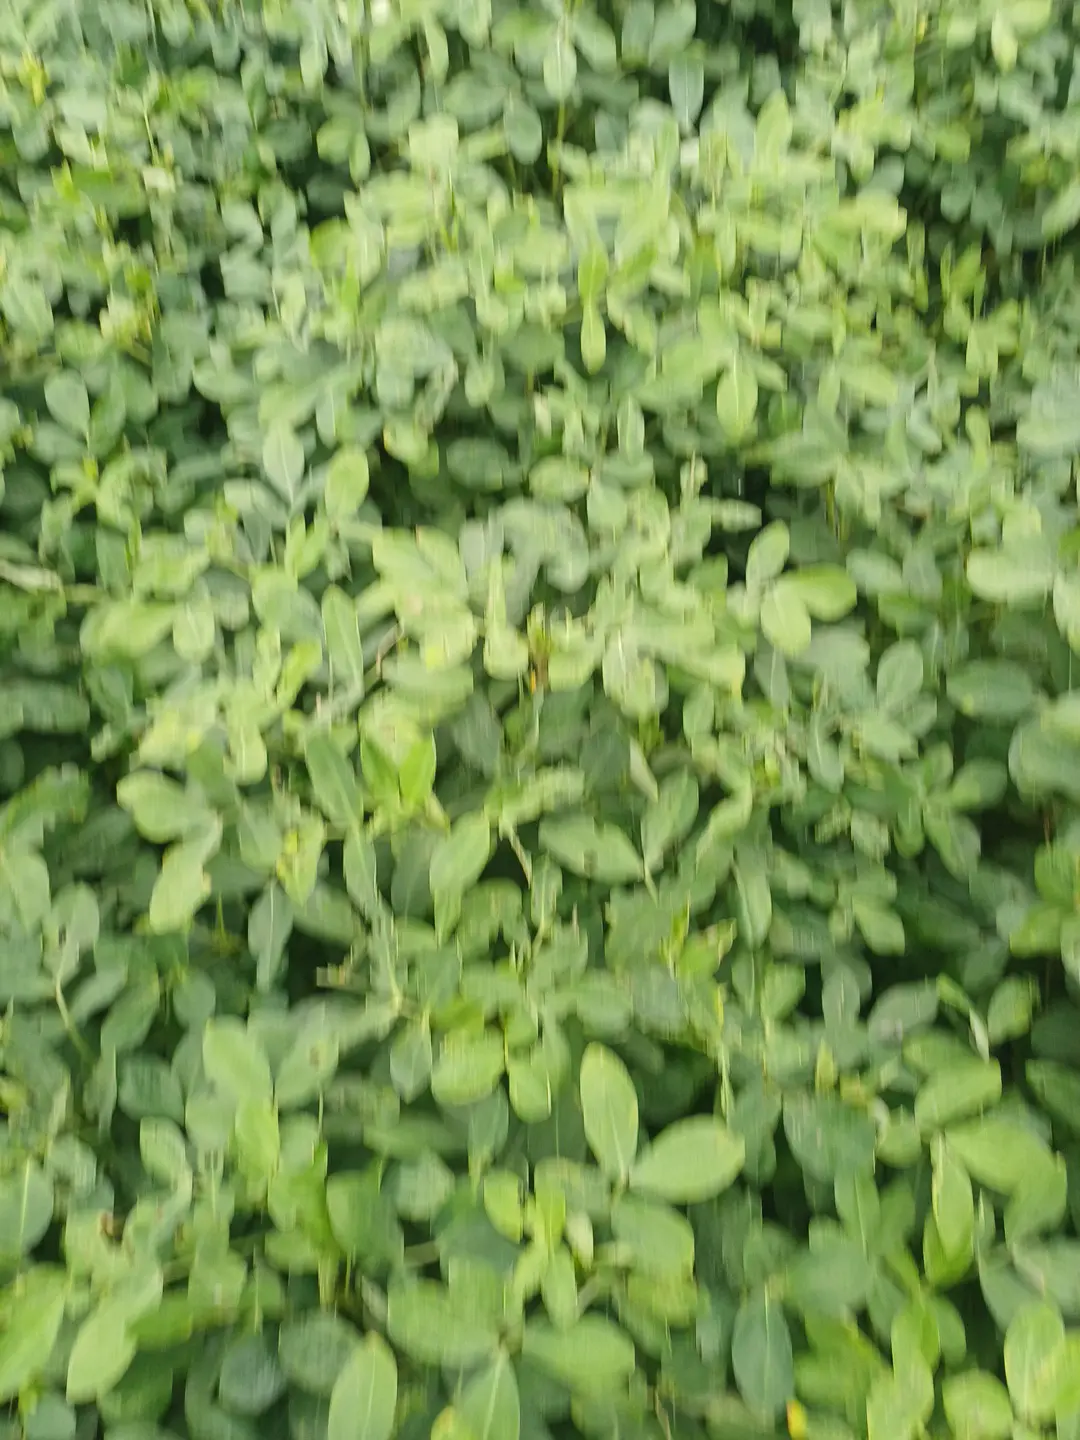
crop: groundnut
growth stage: pegging
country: Kenya
